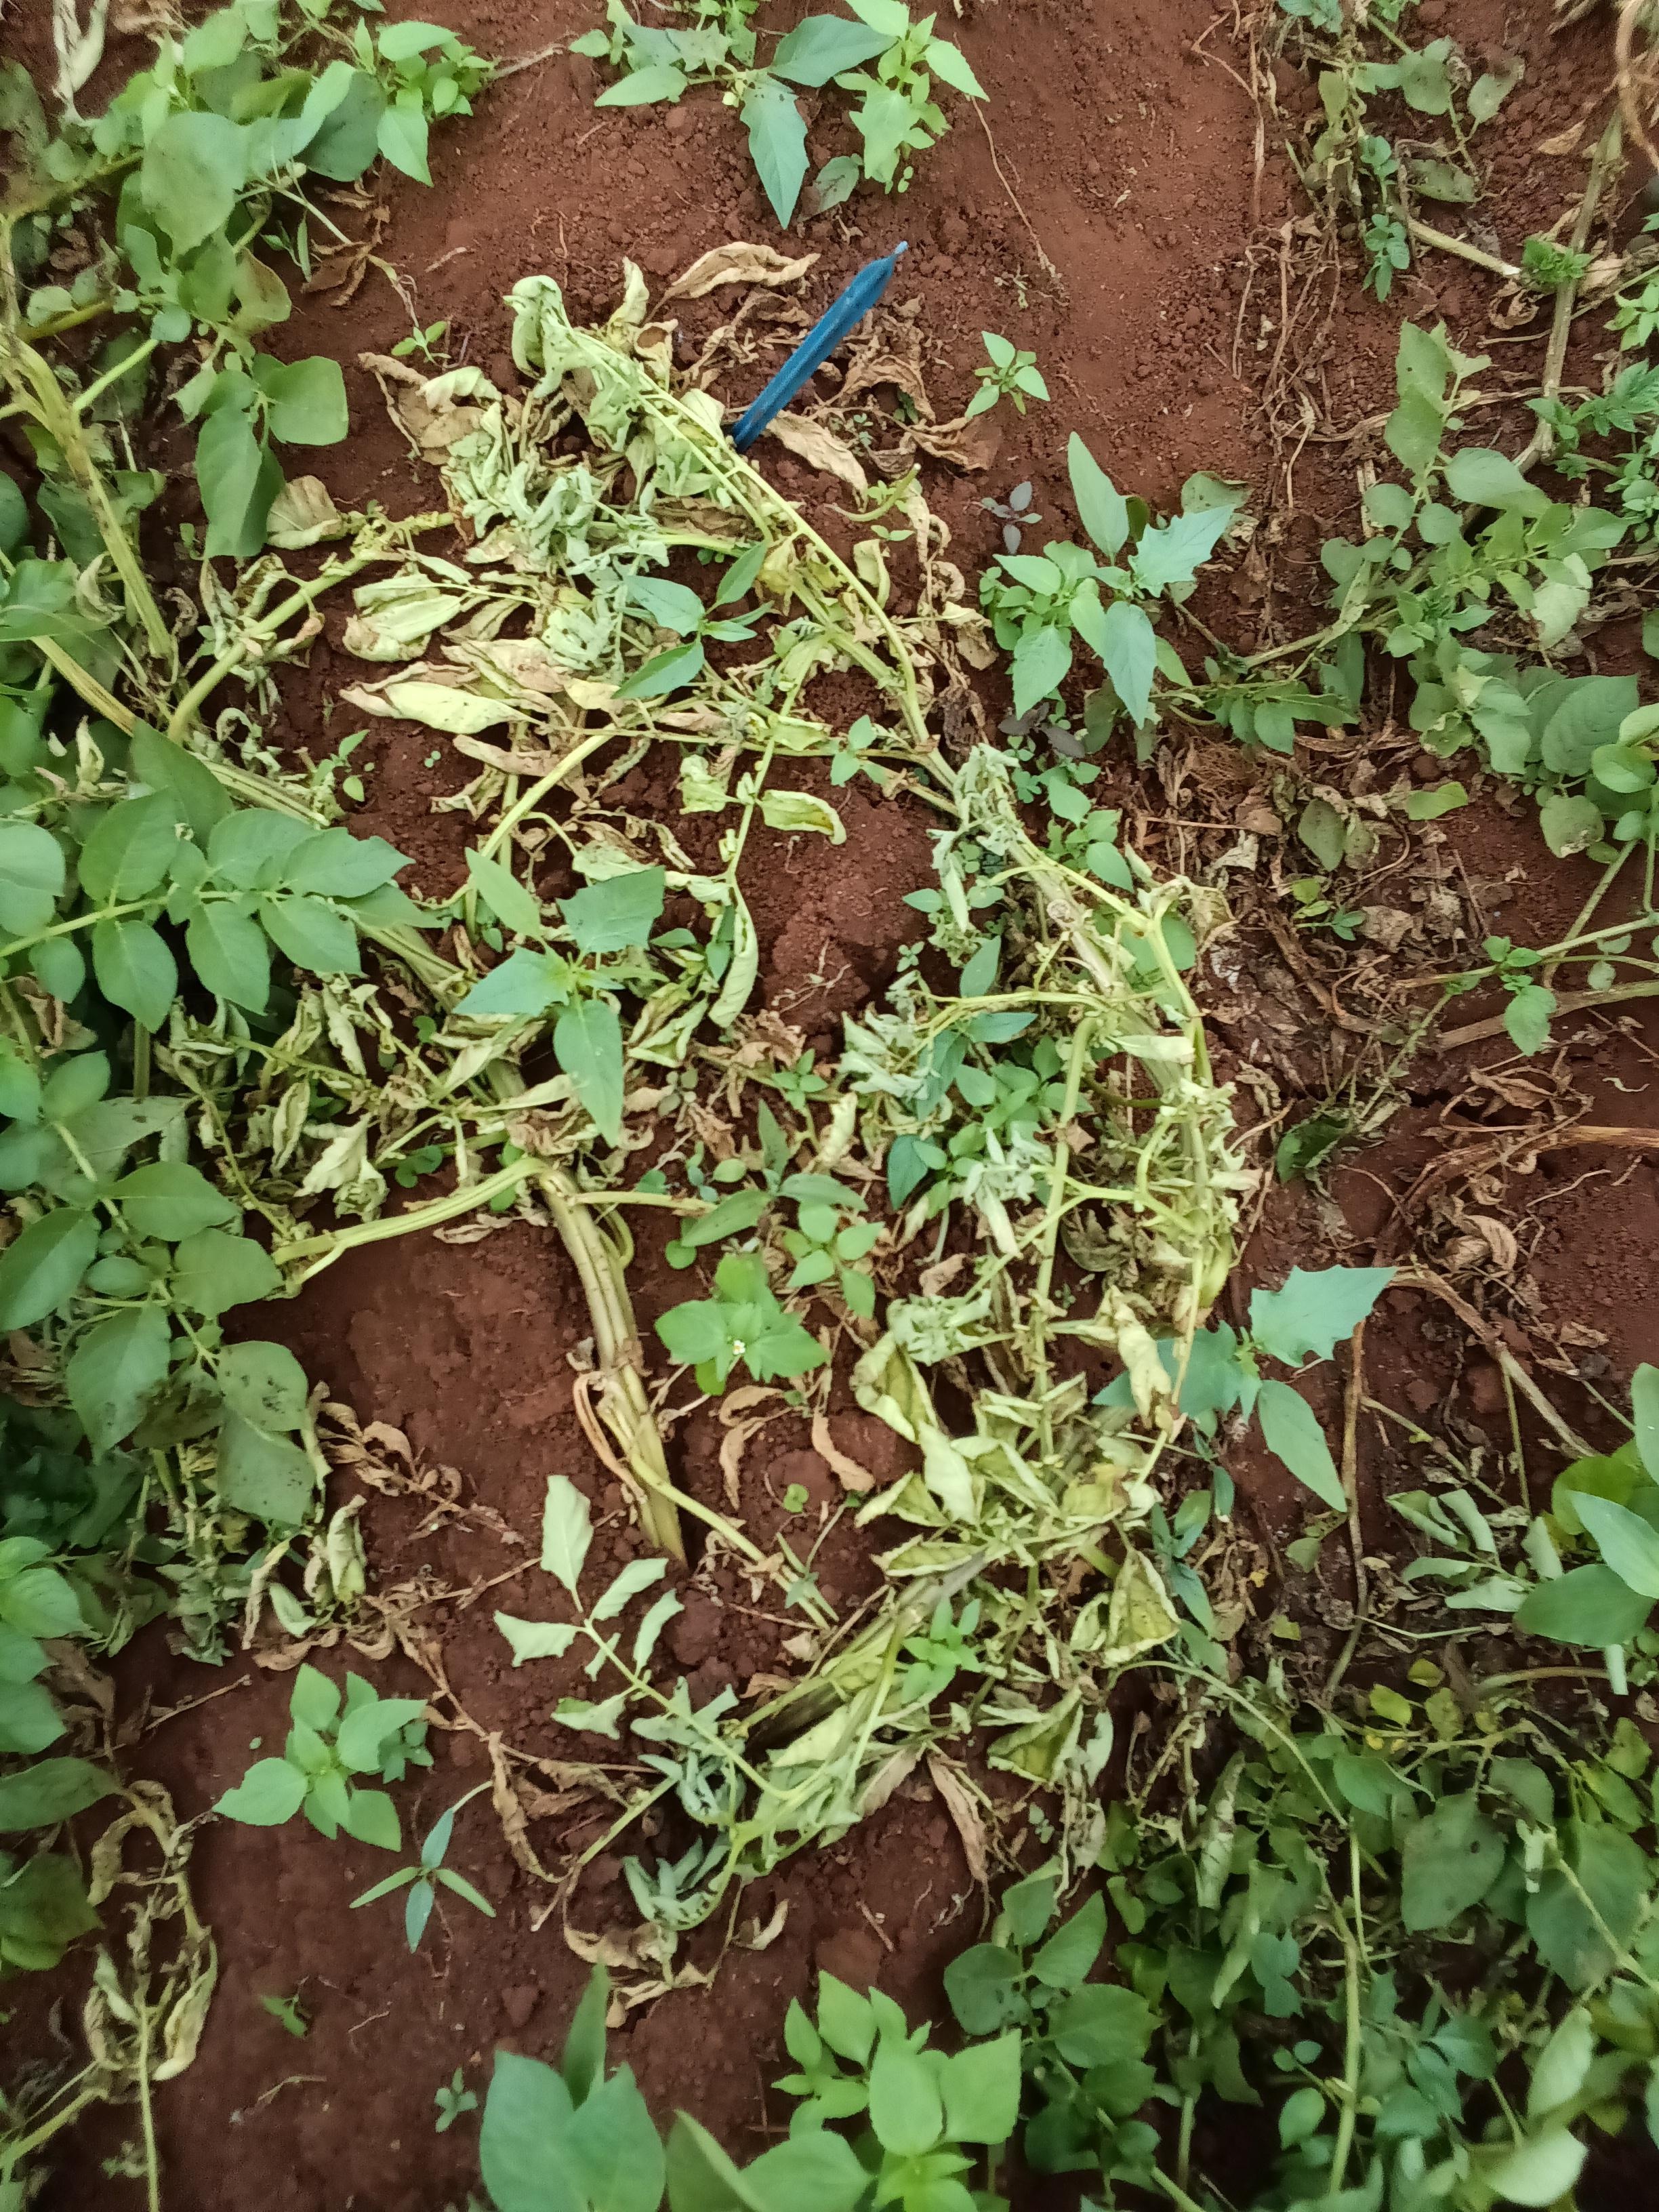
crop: potato
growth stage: harvest maturity
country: Kenya
